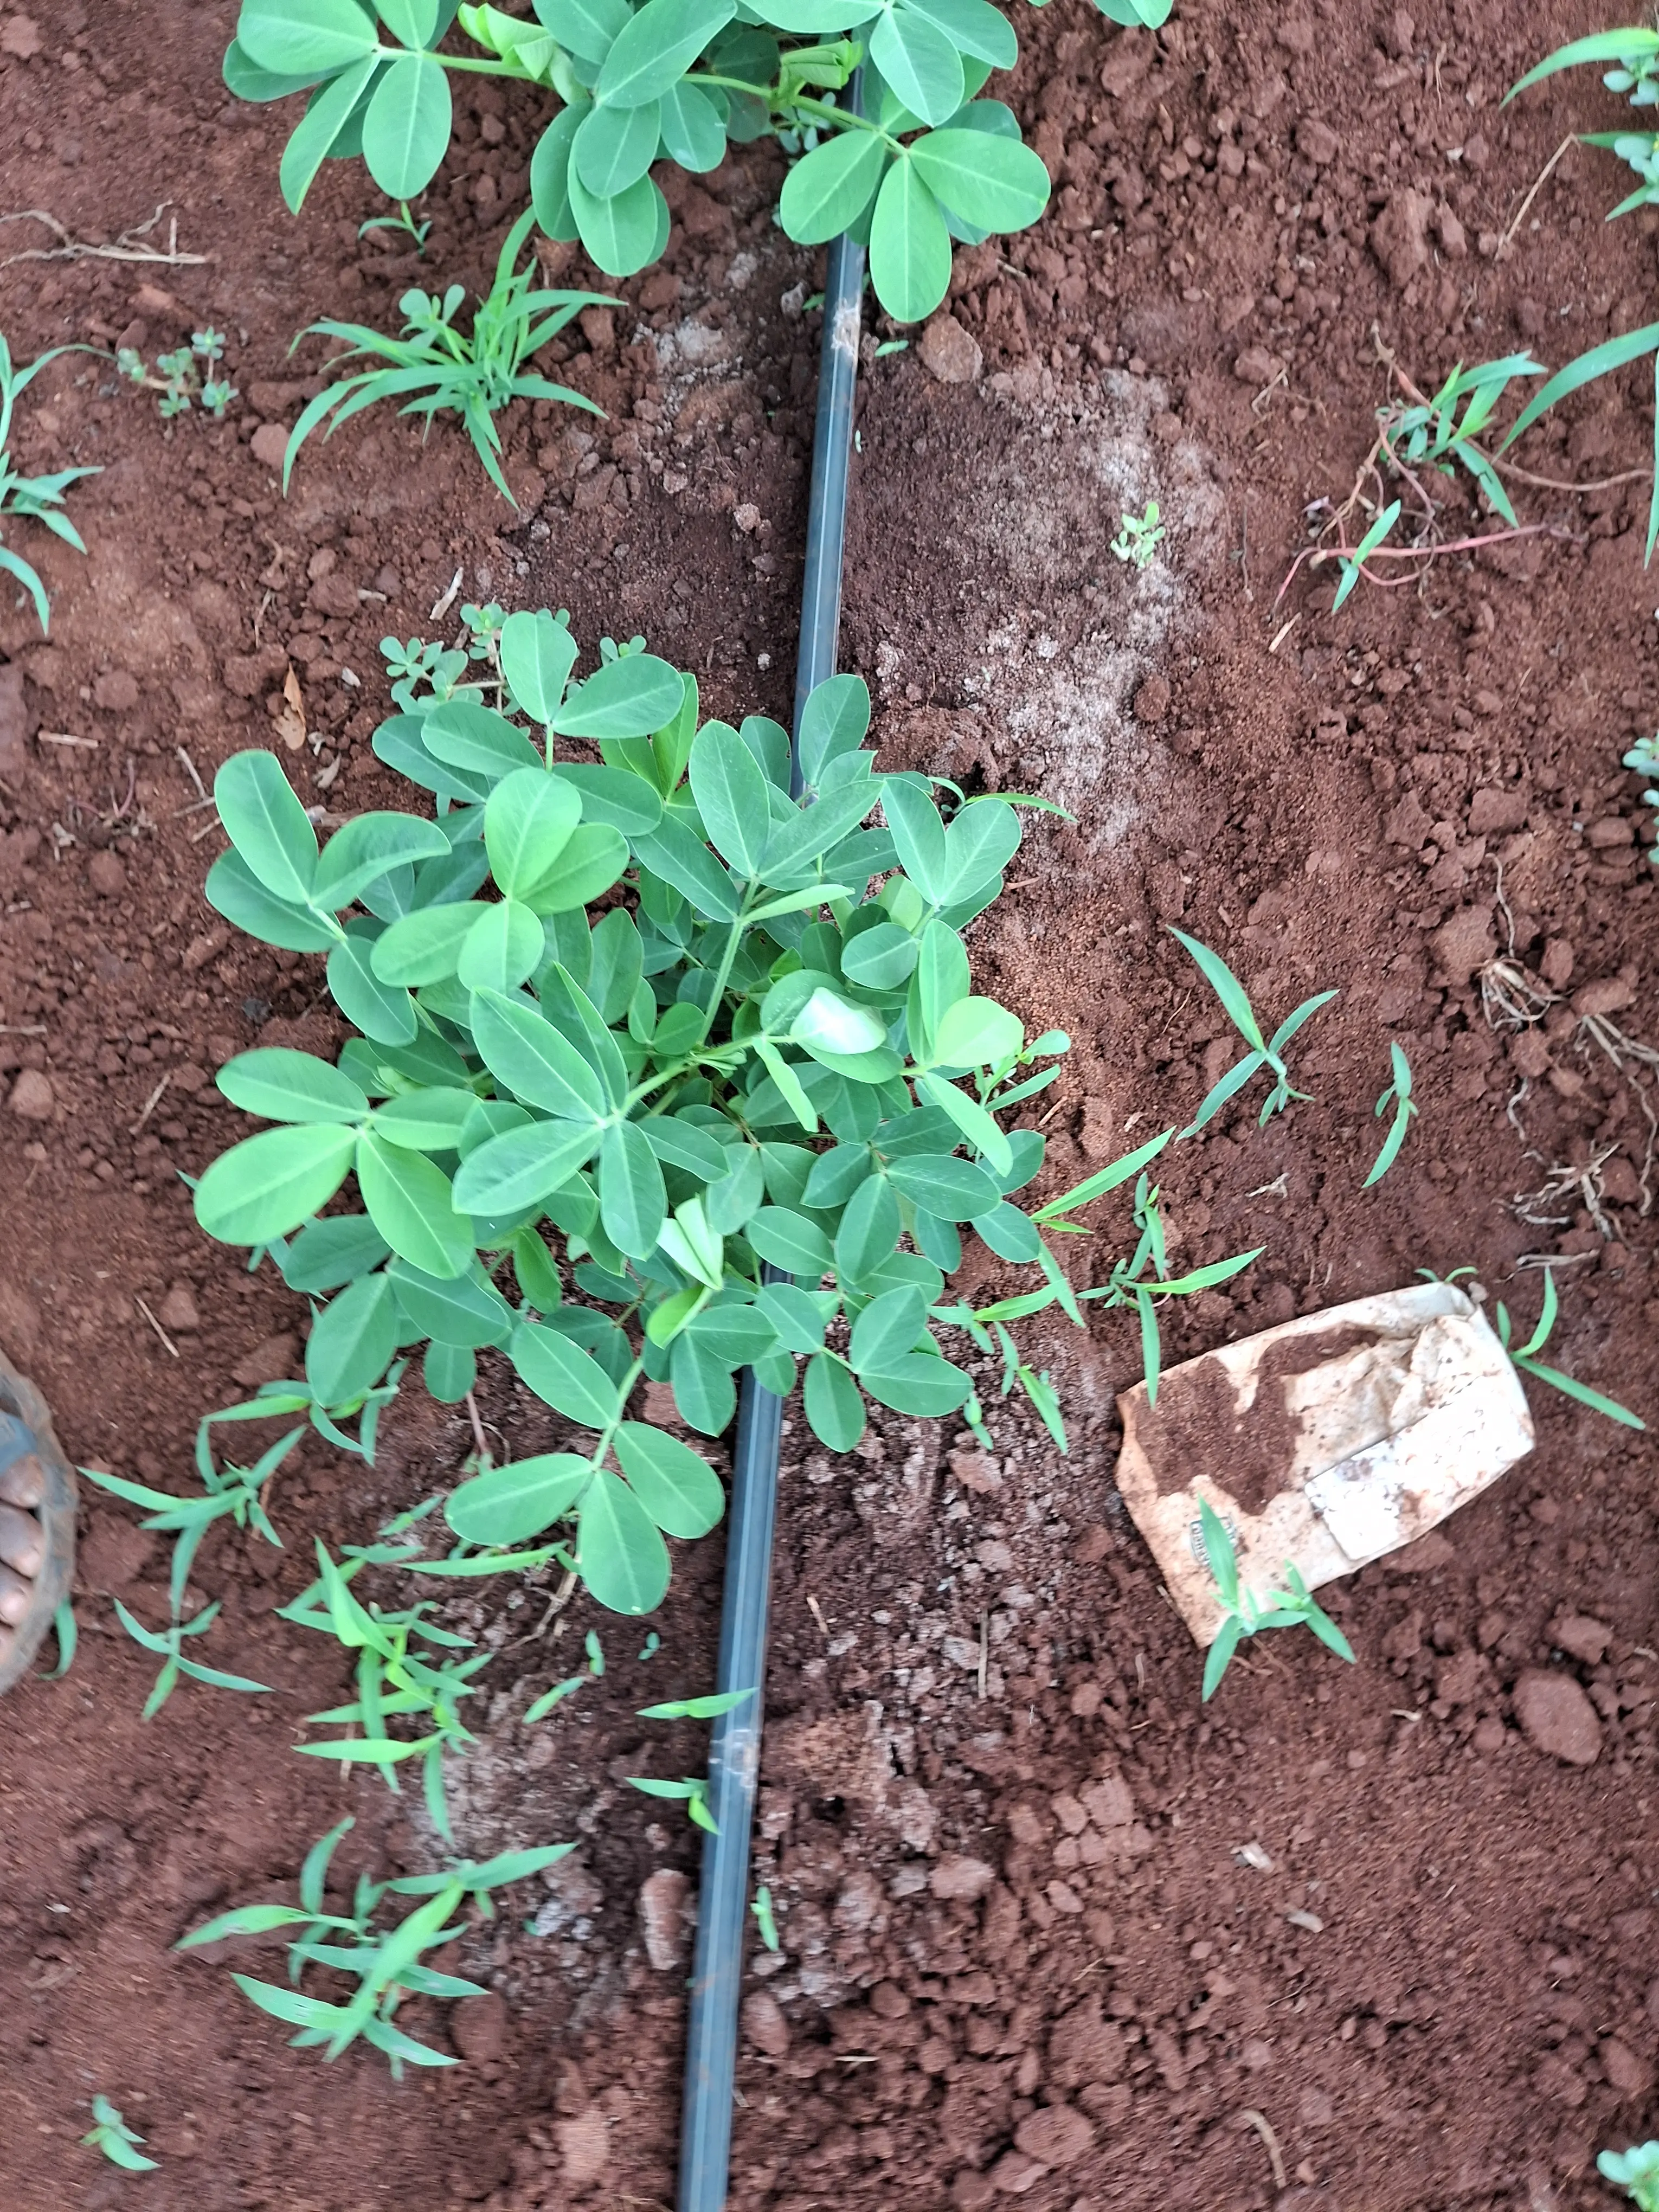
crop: groundnut
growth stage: flowering
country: Kenya
